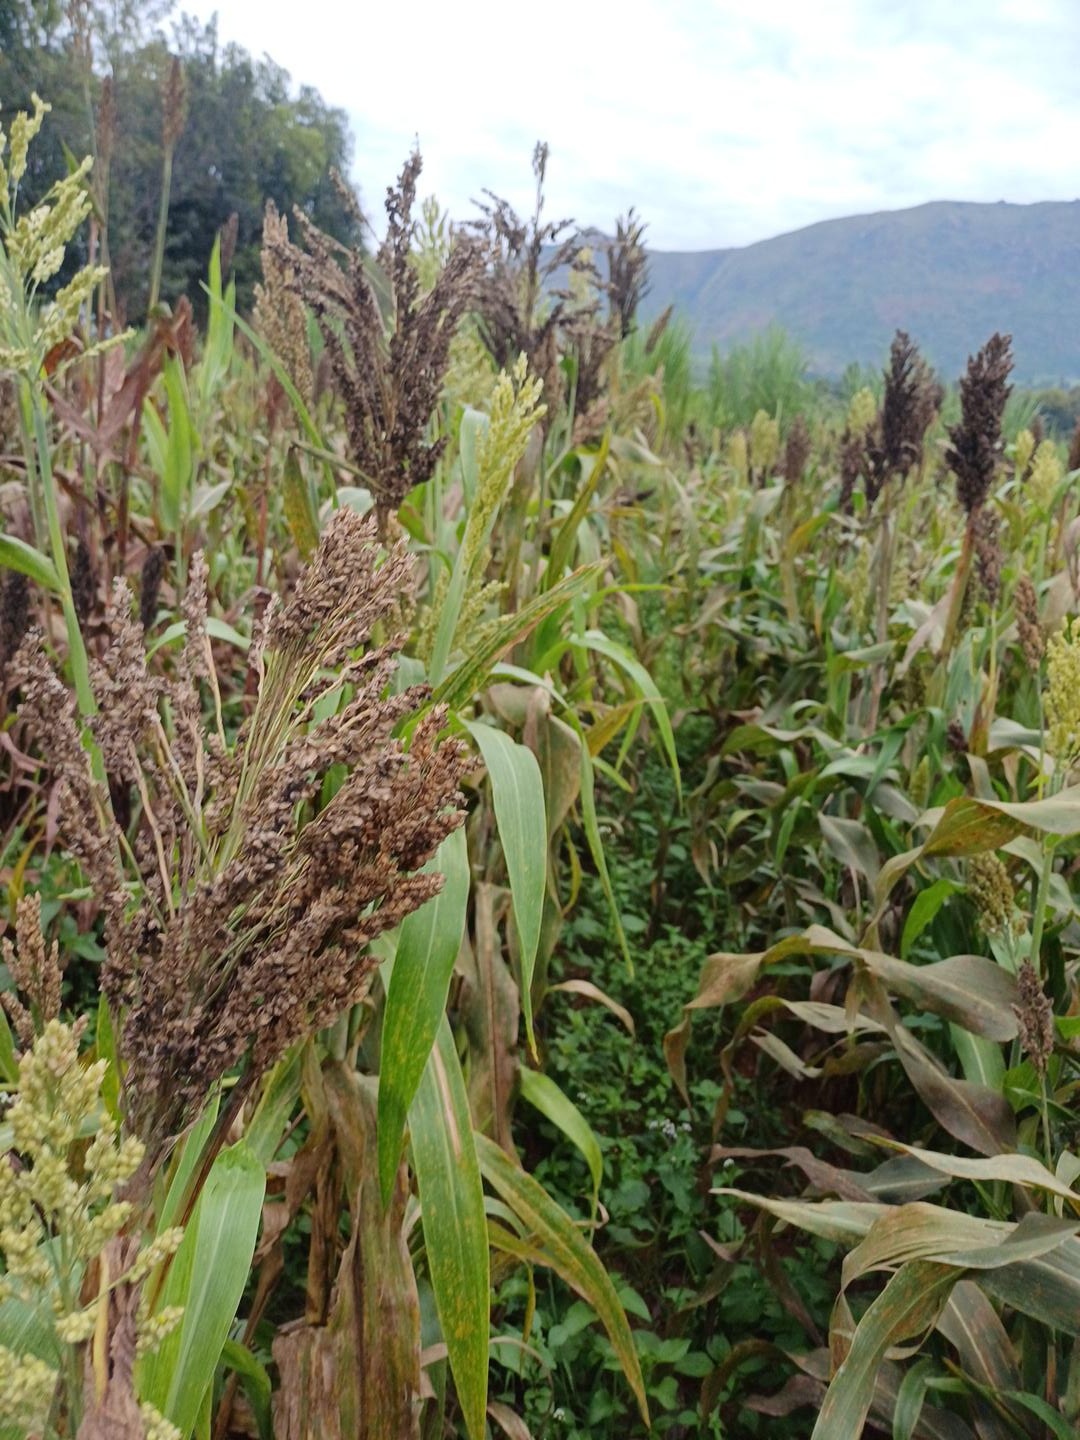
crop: sorghum
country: Kenya
